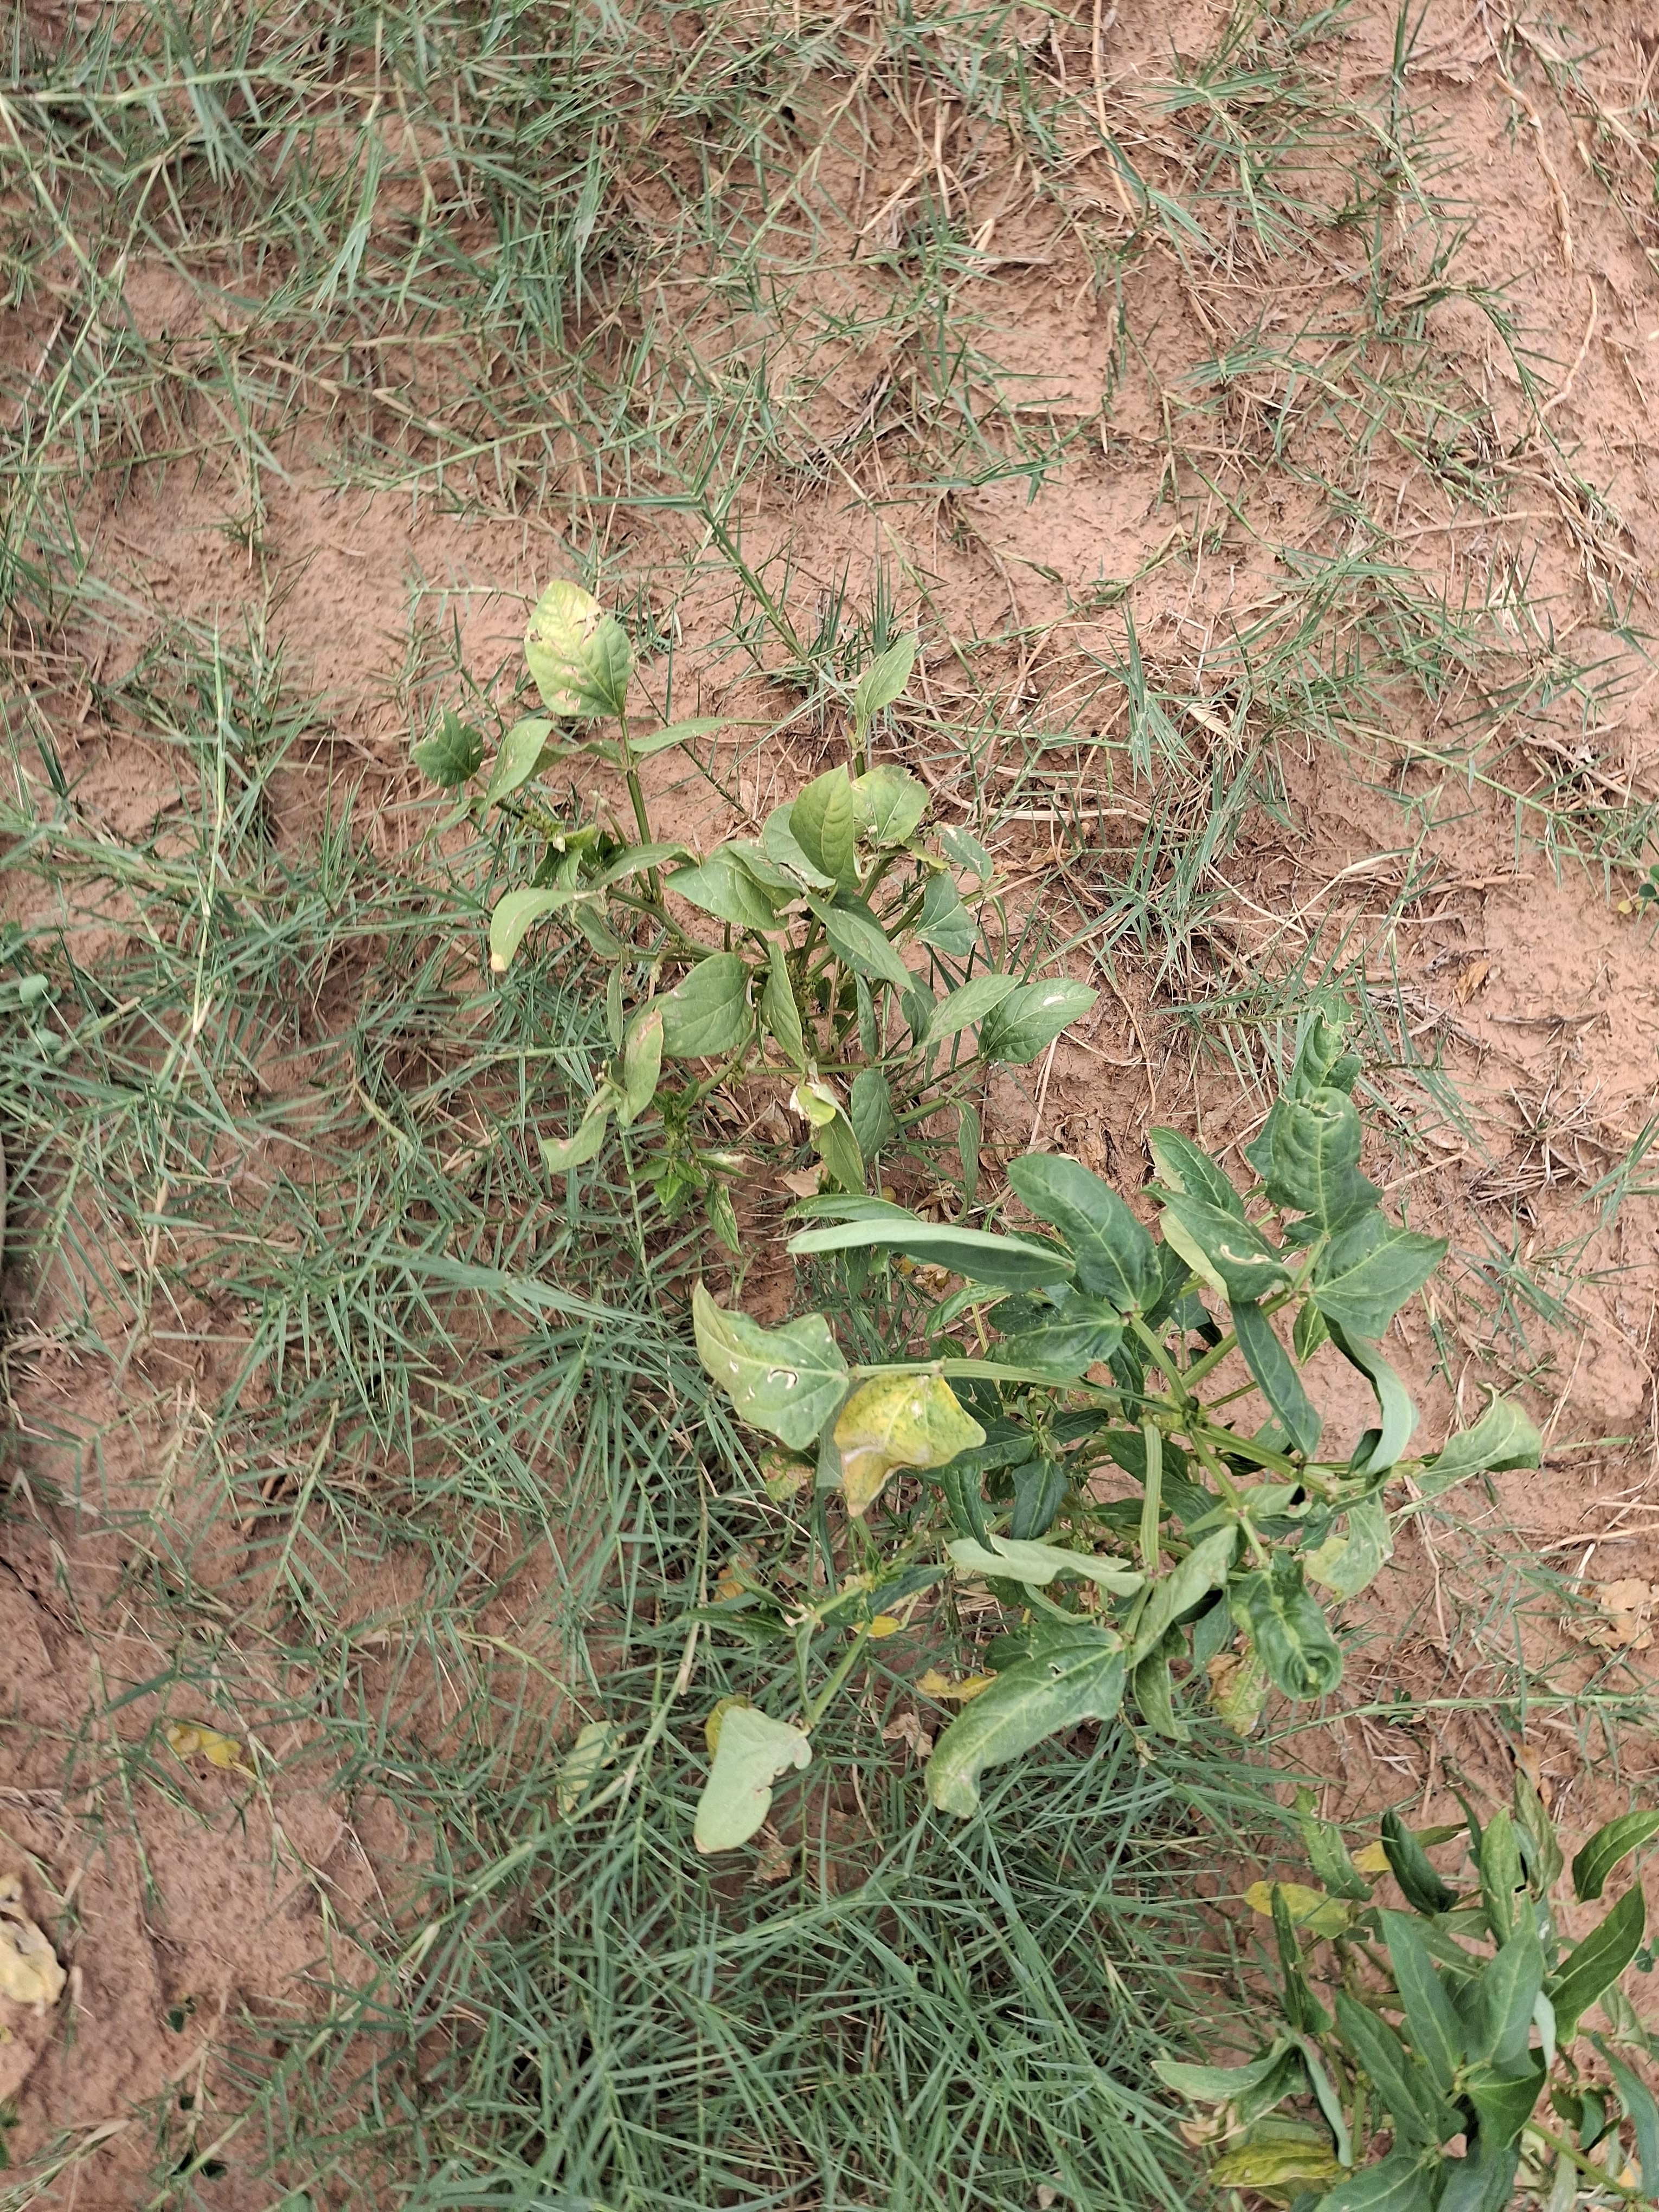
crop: cowpea
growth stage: harvest maturity
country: Nigeria
